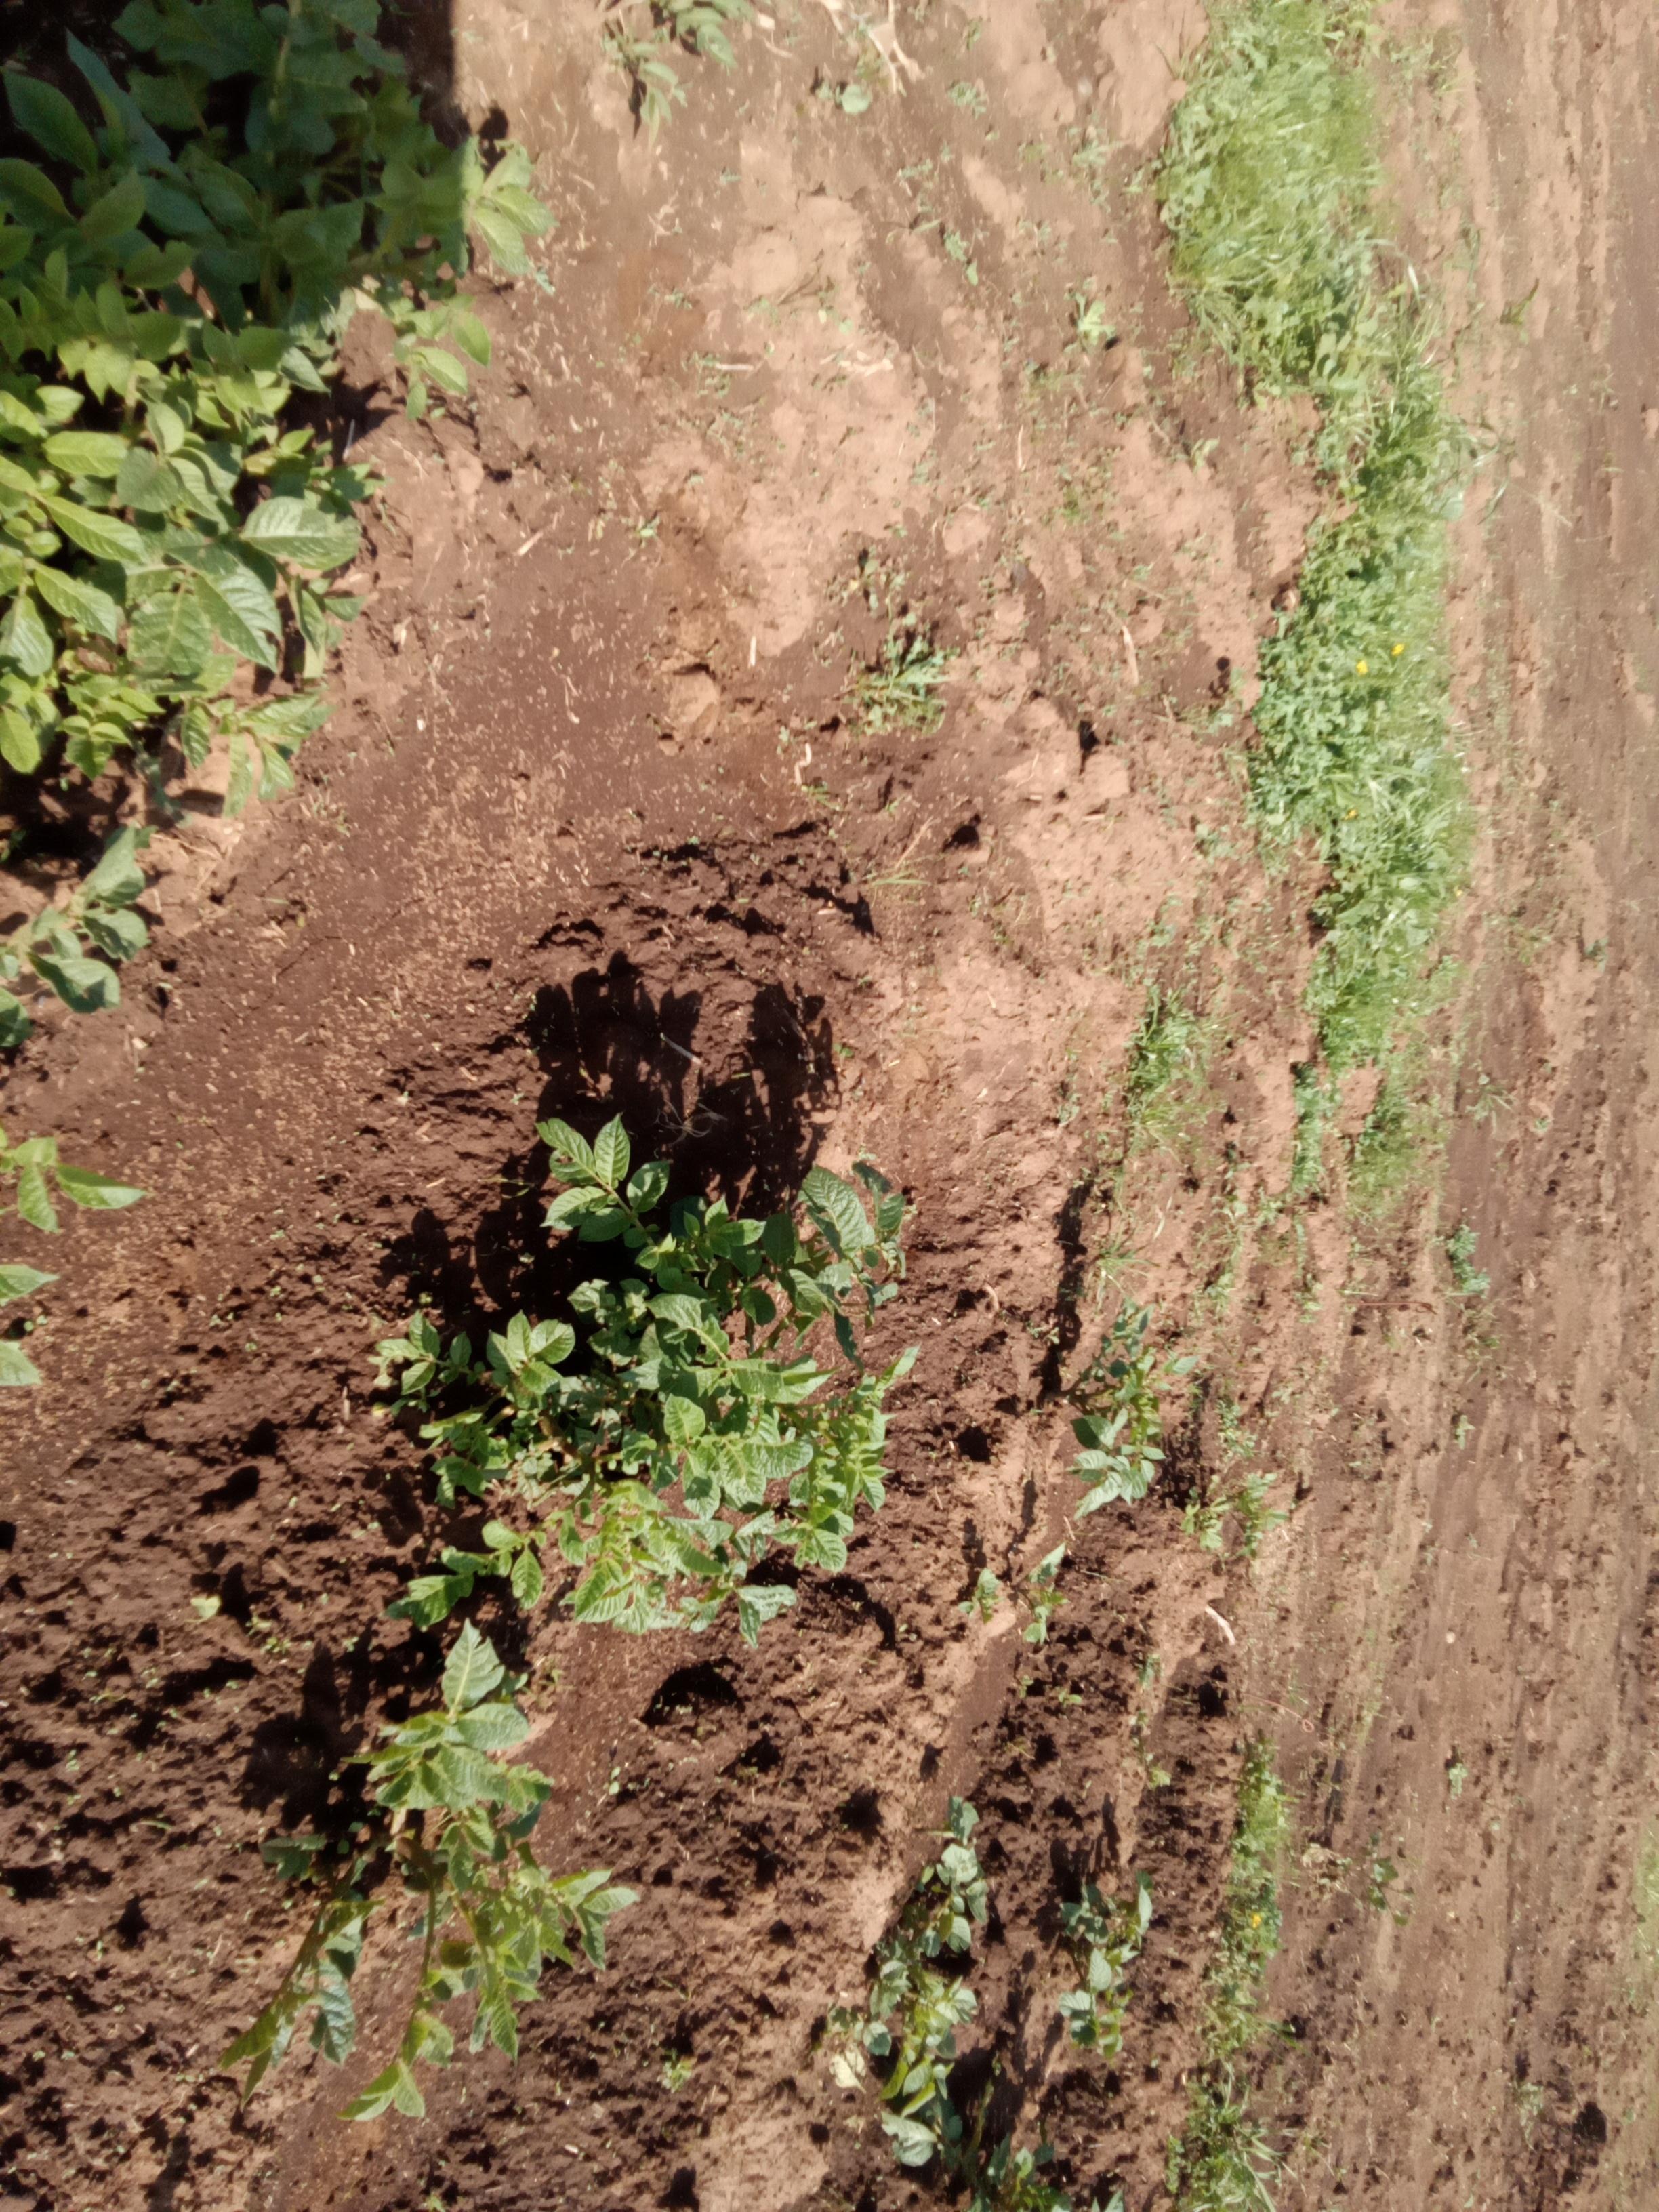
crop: potato
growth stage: emergence
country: Kenya
